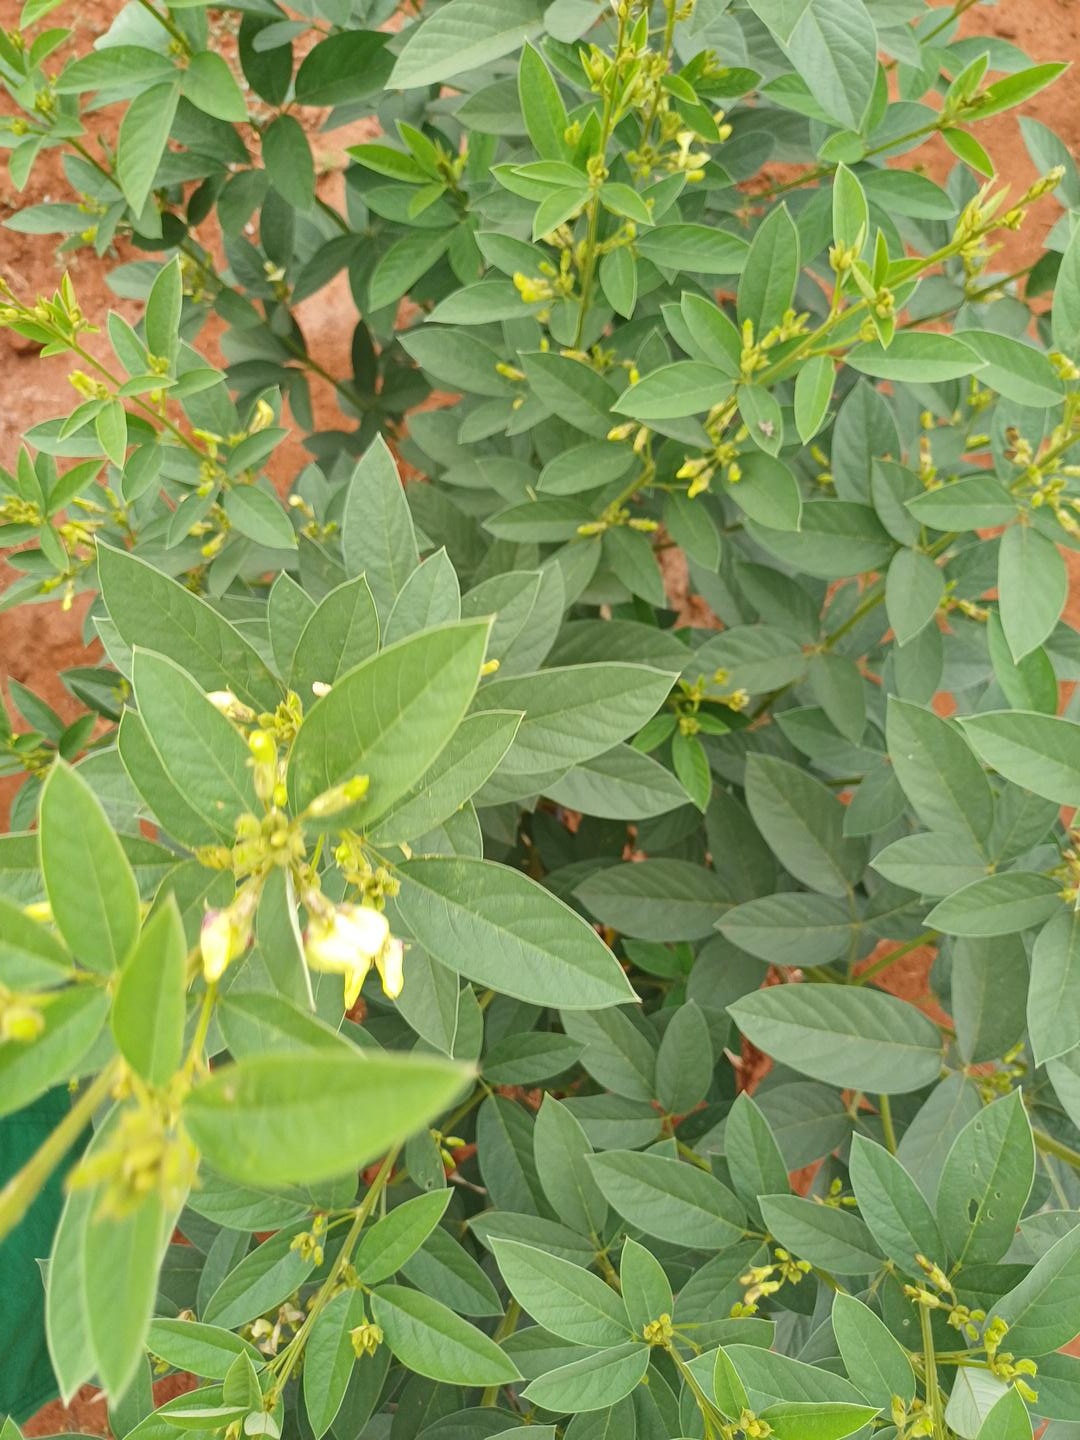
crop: pigeonpea
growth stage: development pod
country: Kenya
